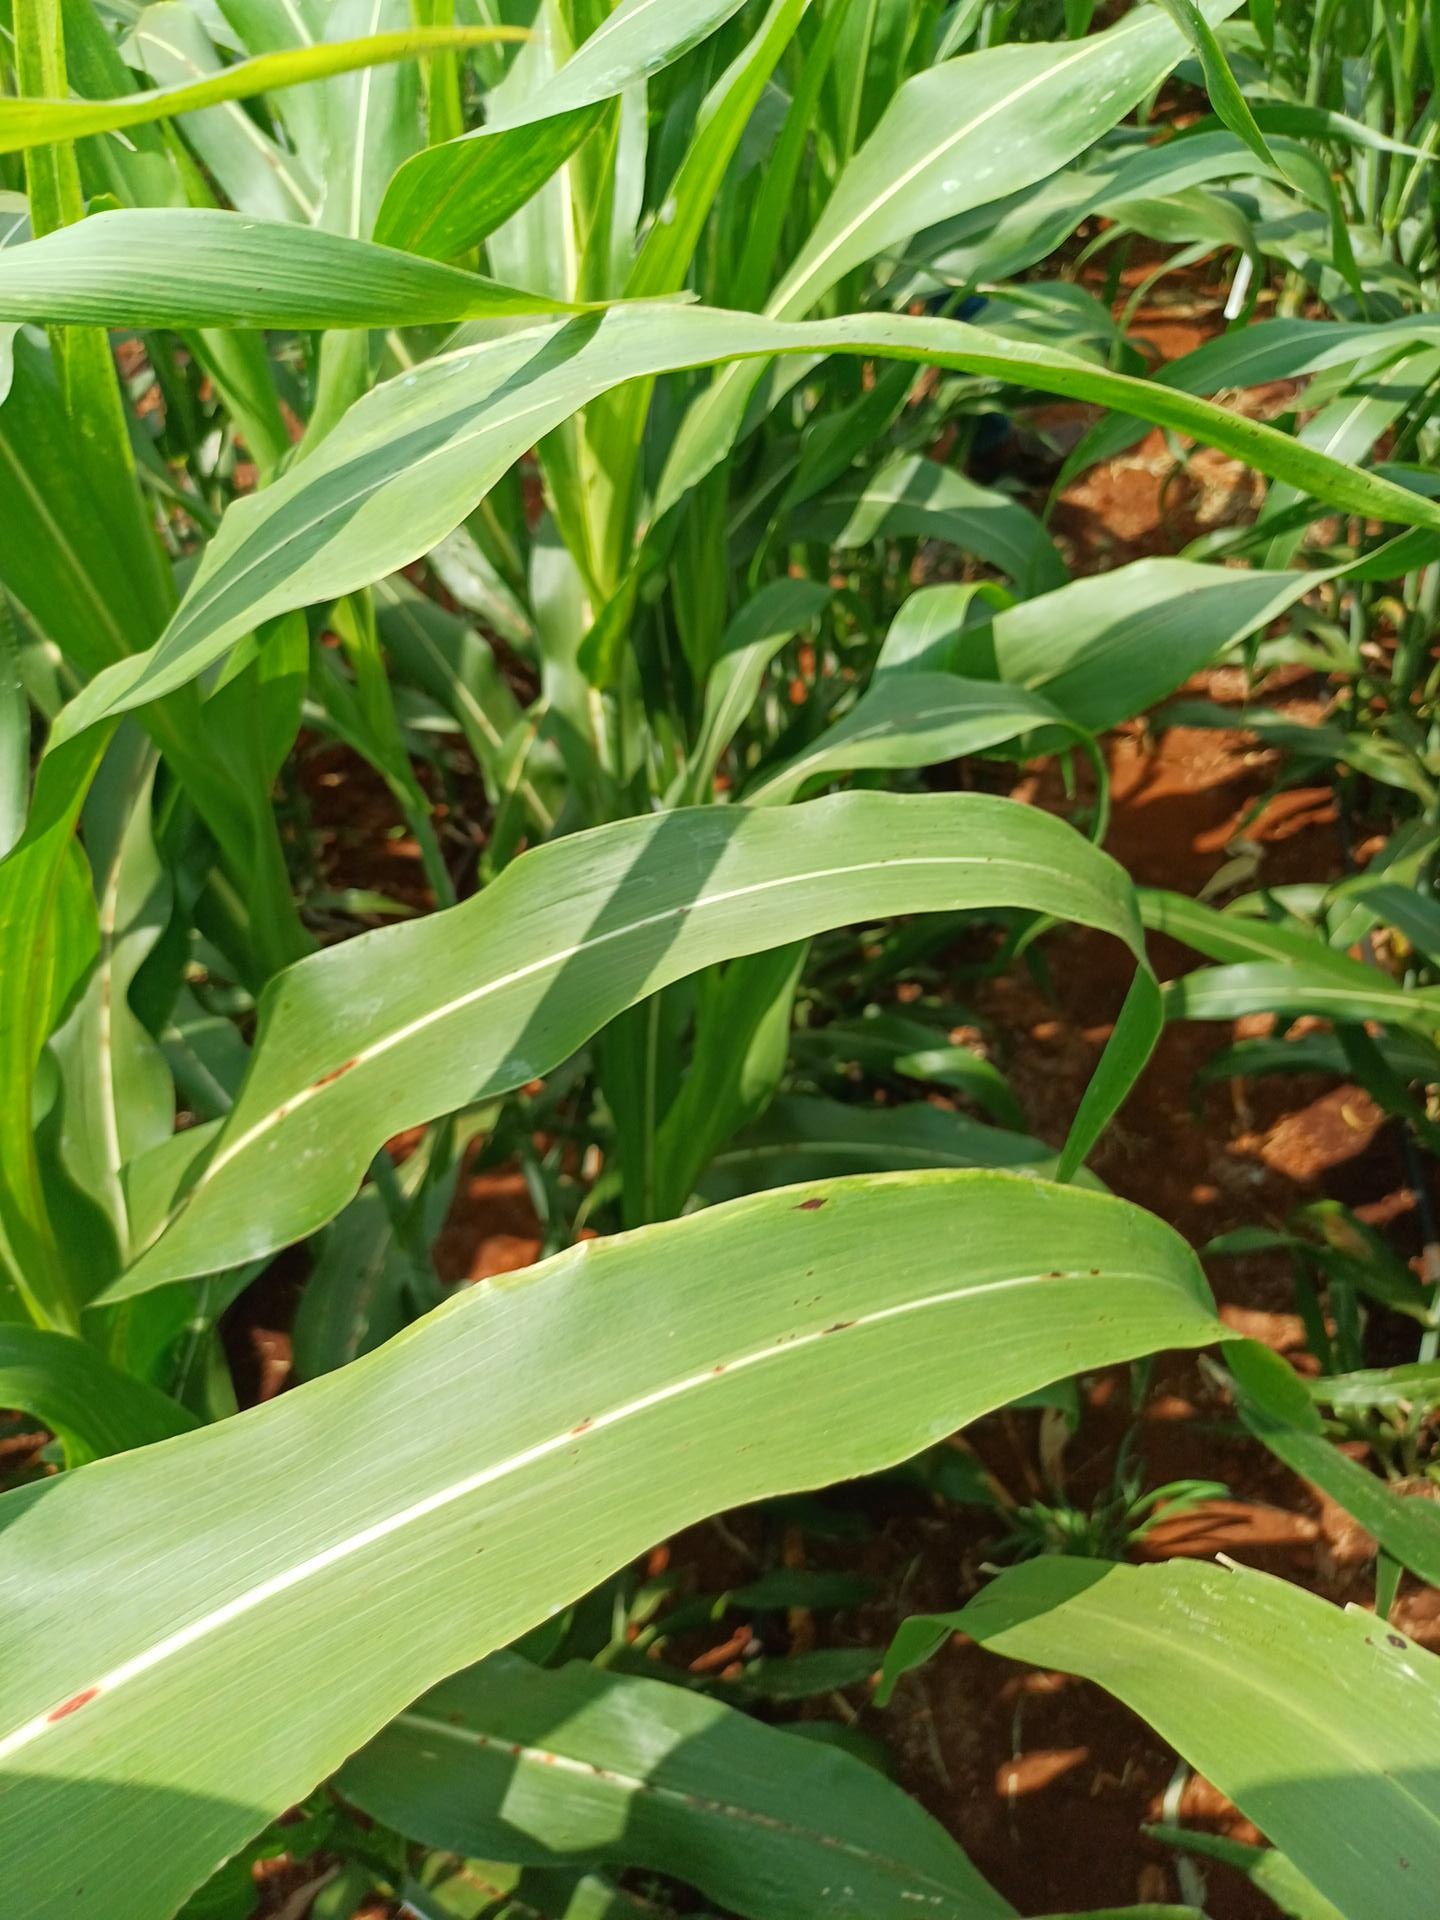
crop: sorghum
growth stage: vegetative
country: Kenya
